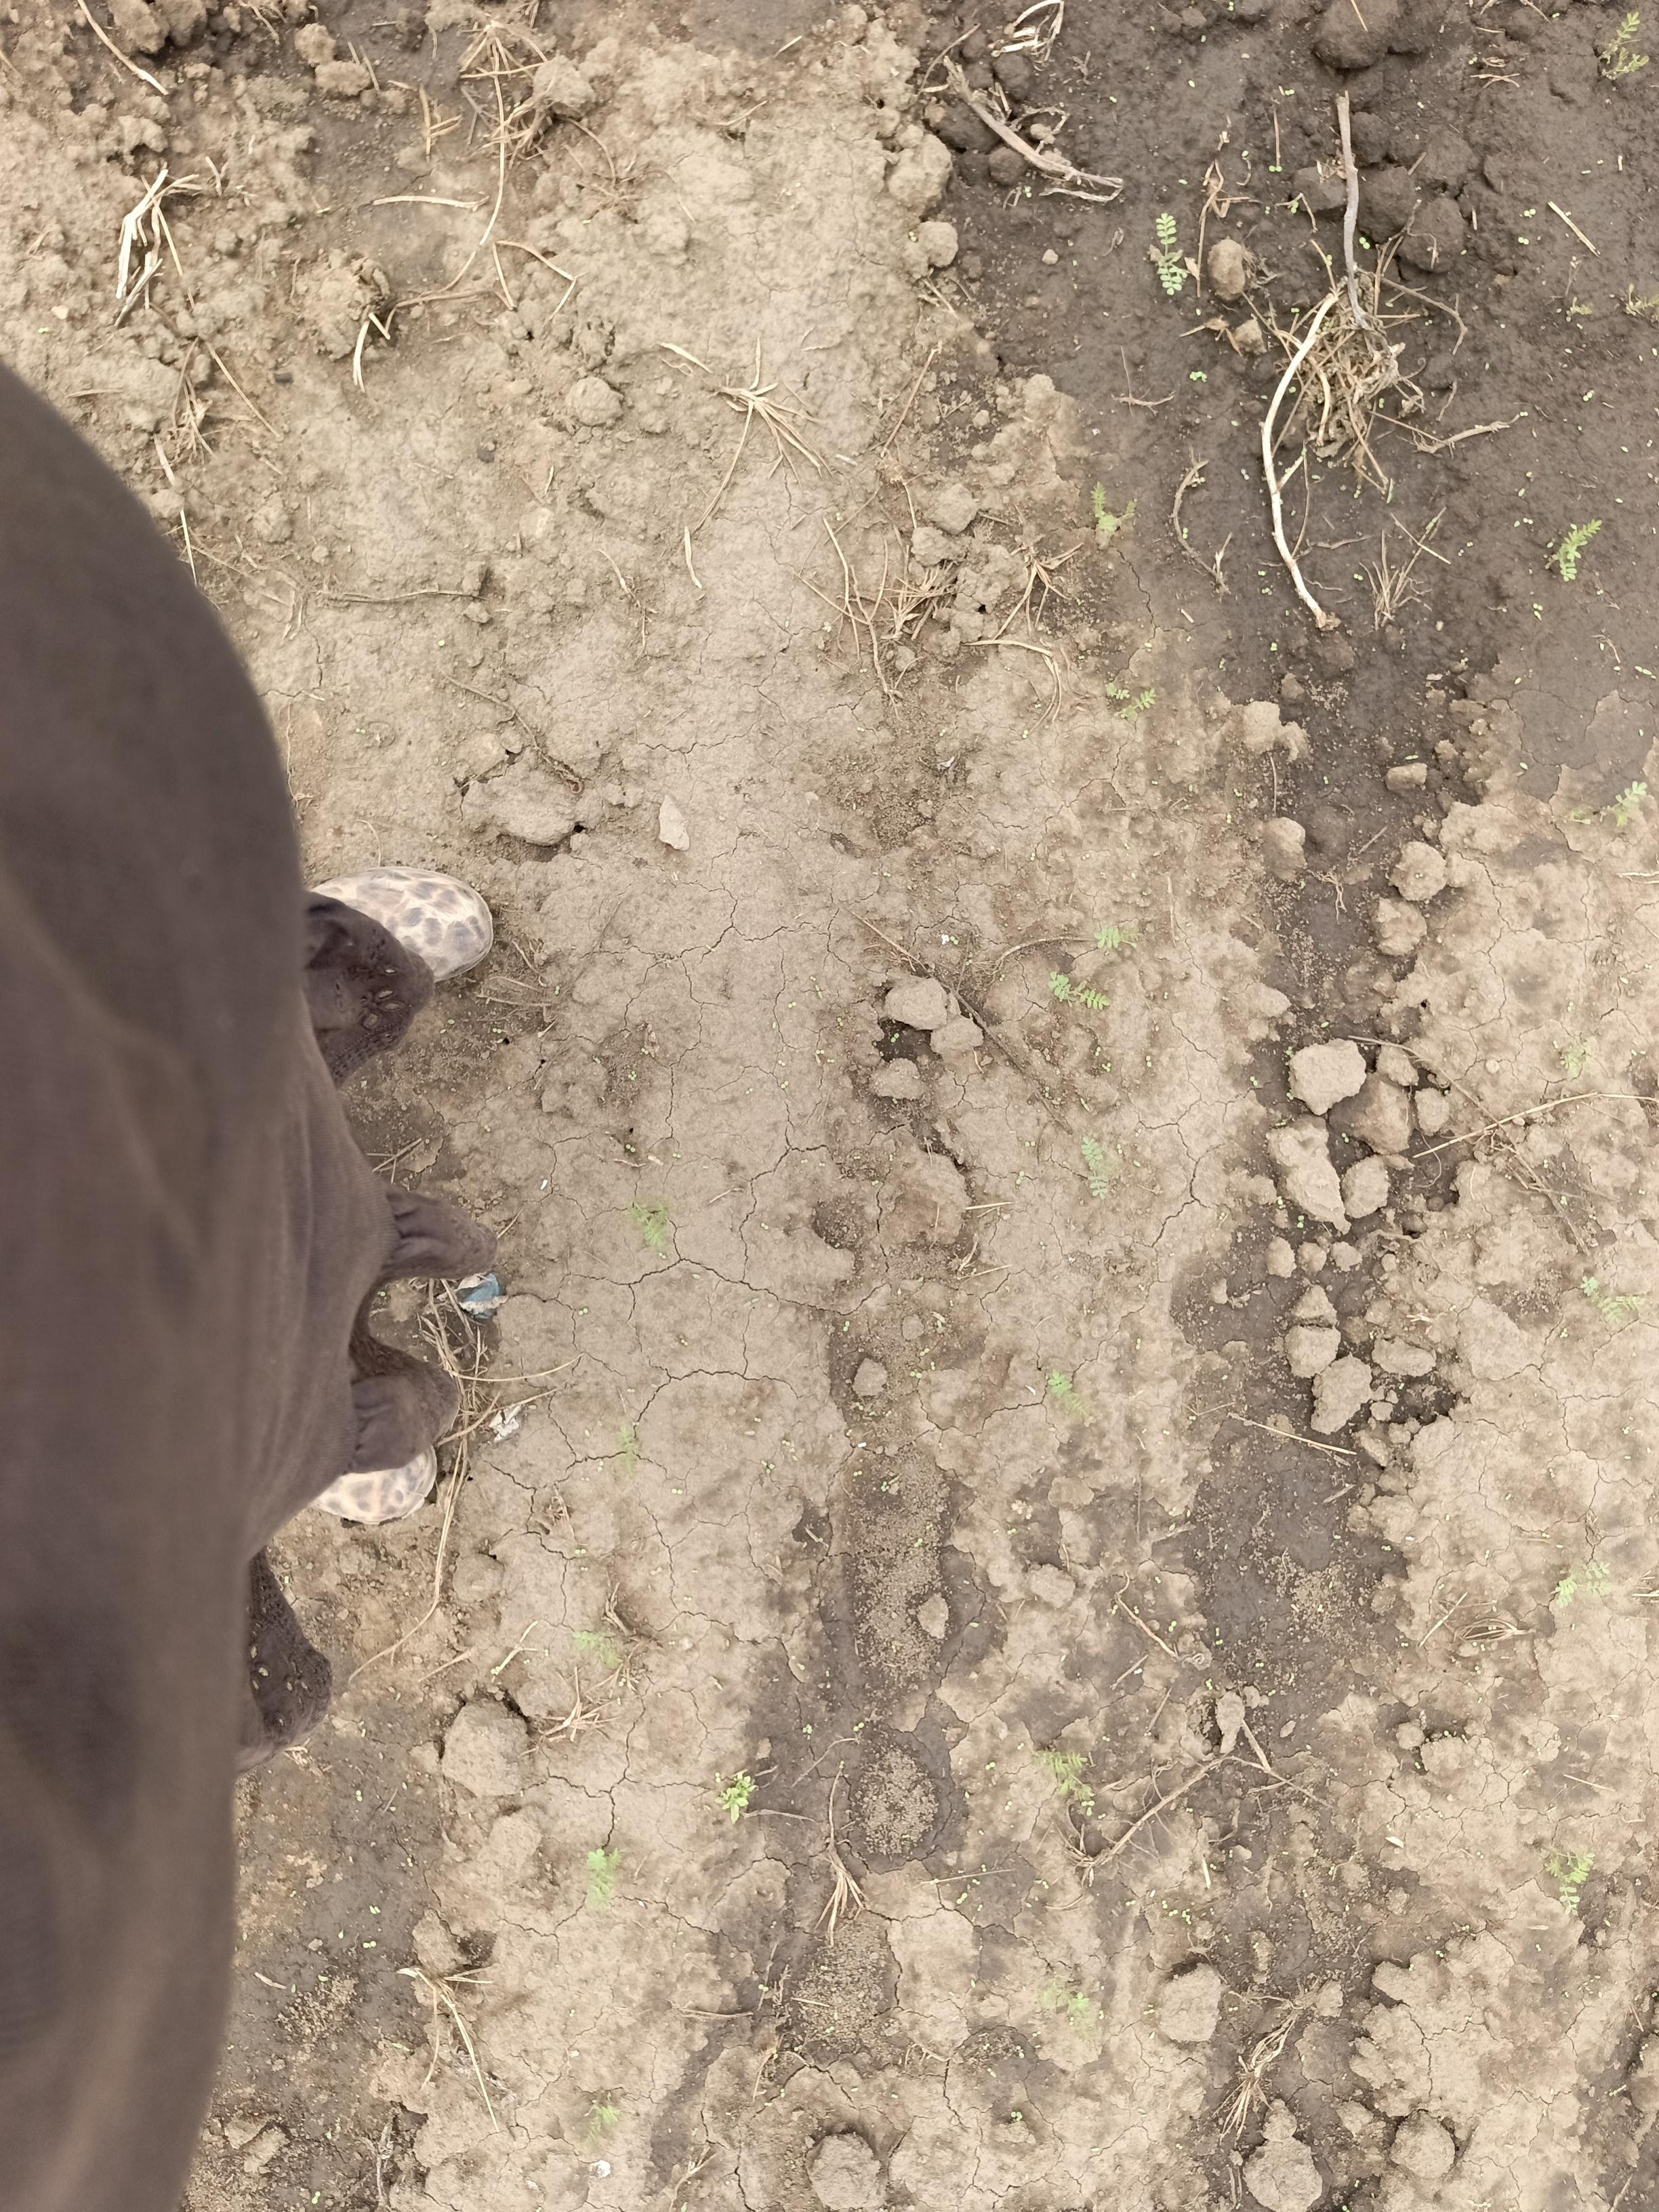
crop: chickpea
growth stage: emergence
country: Tanzania
